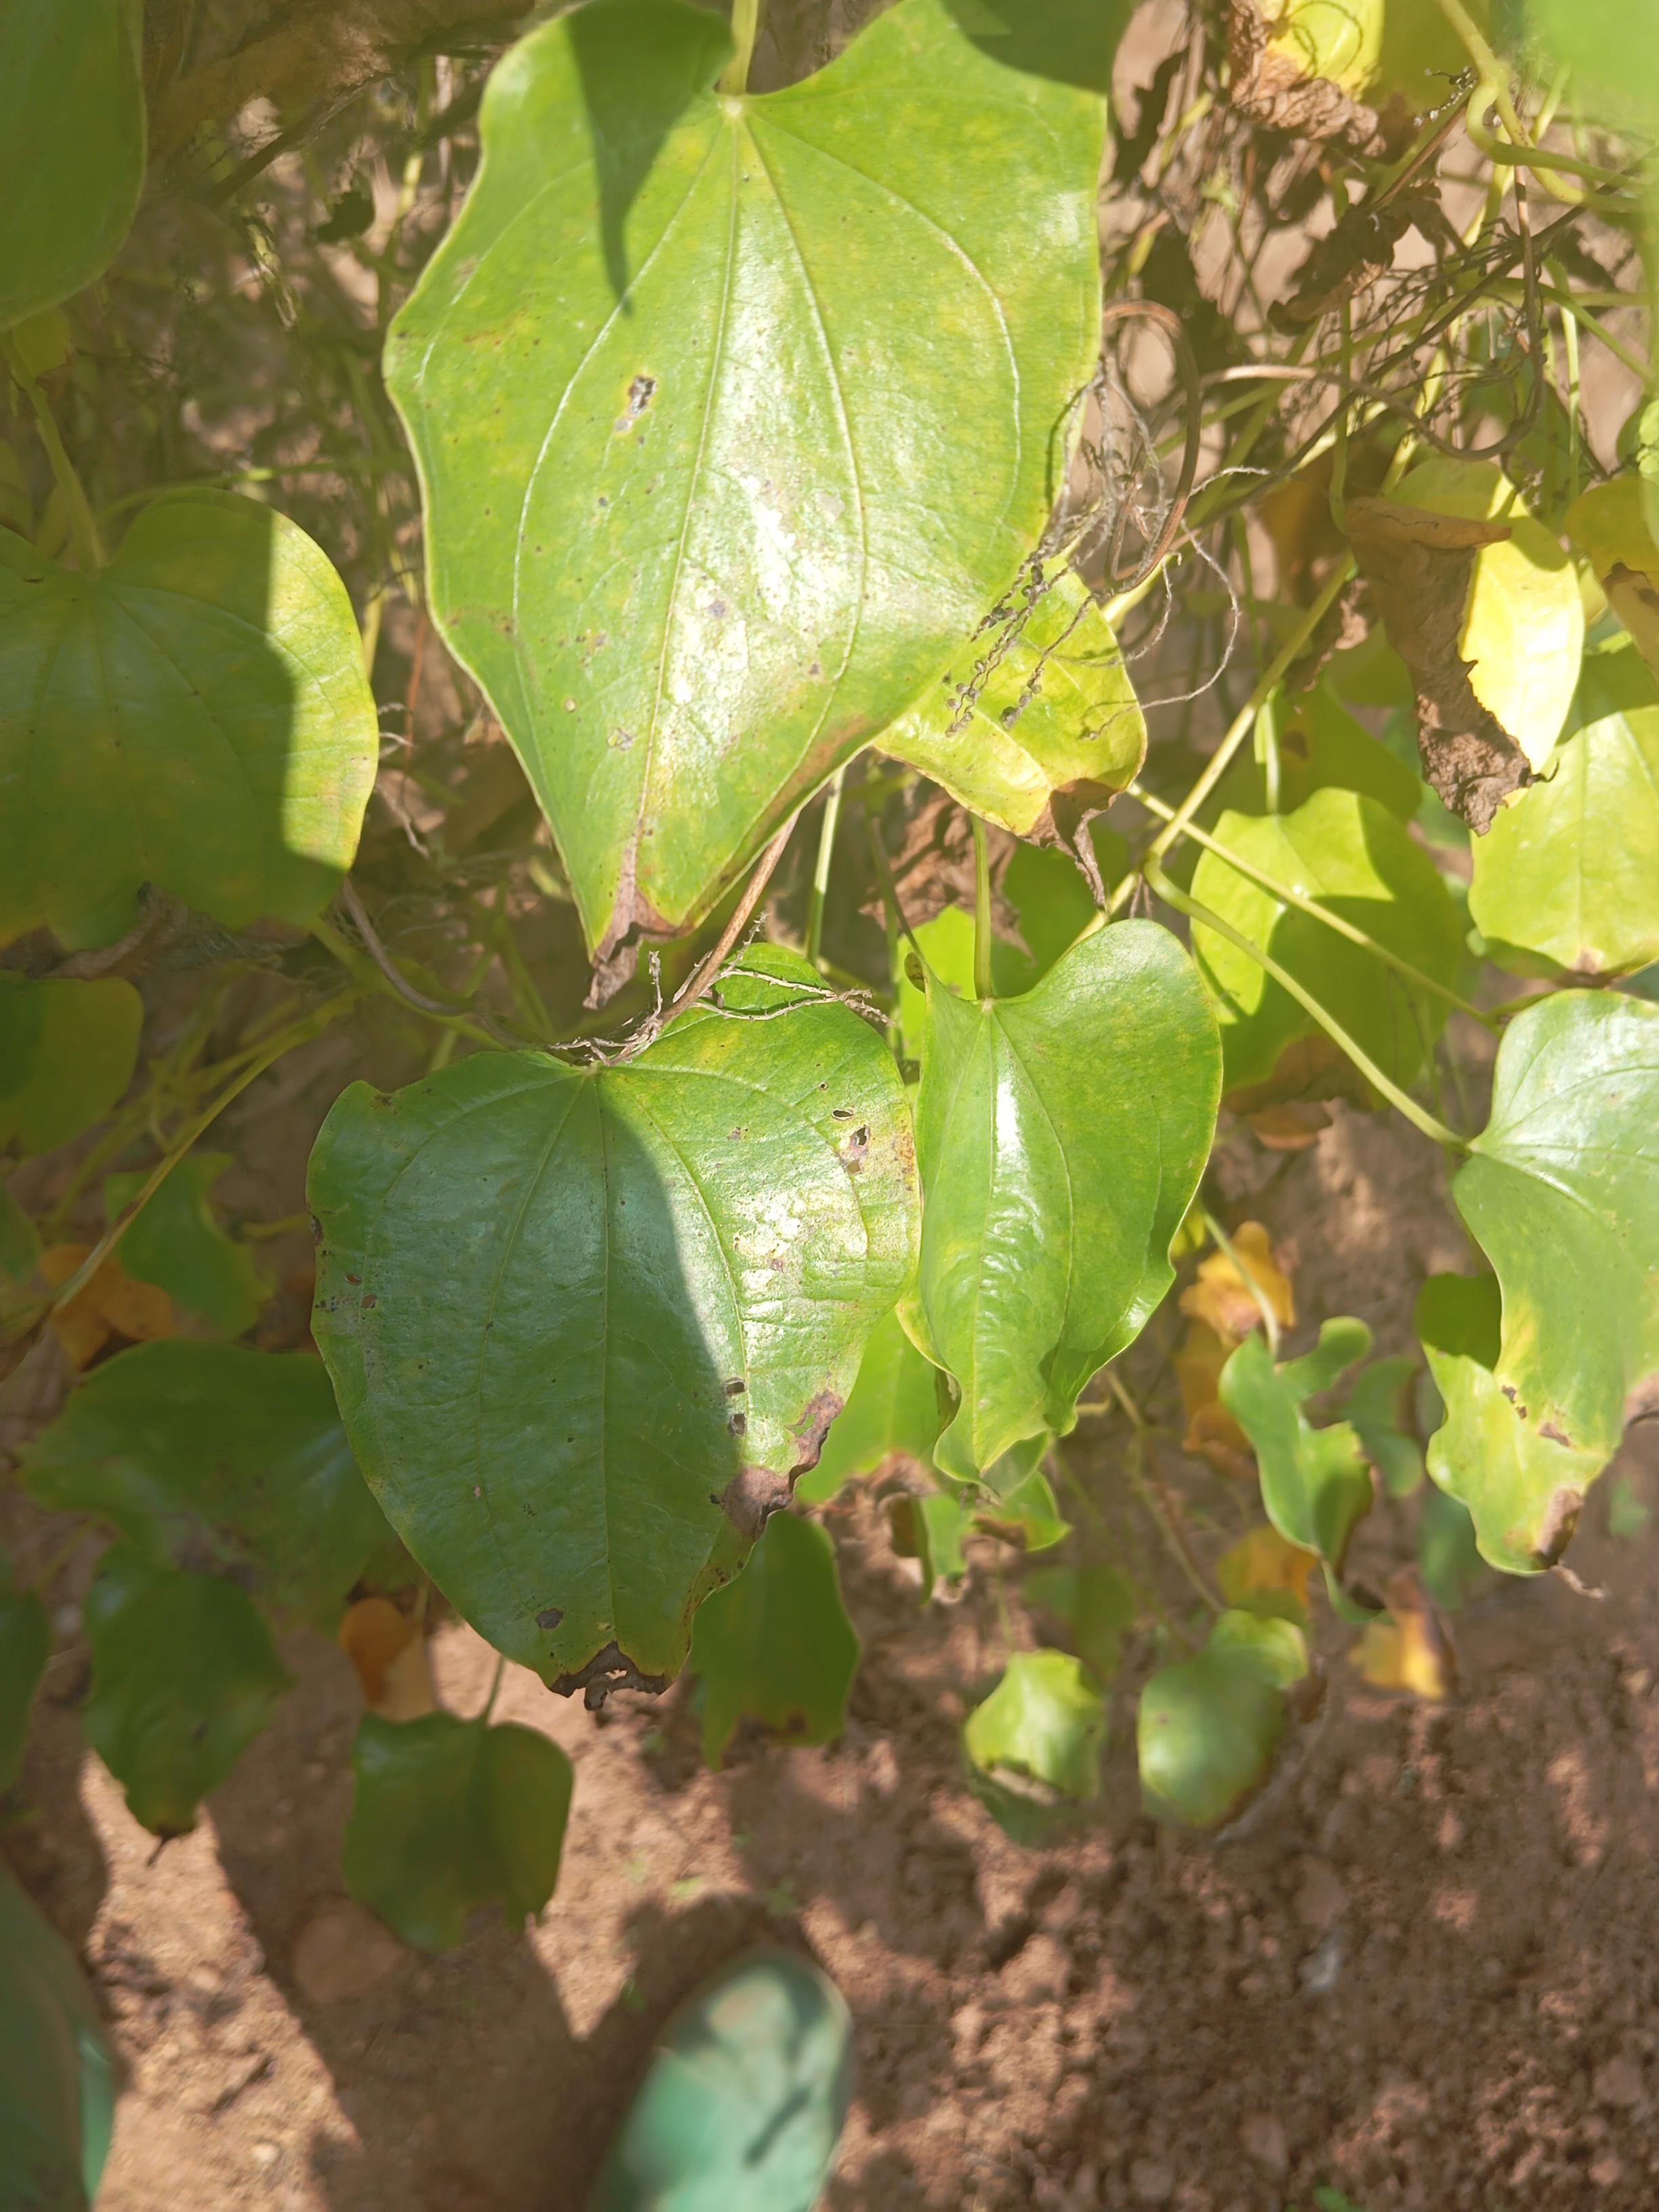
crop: yam
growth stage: maturity
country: Nigeria
